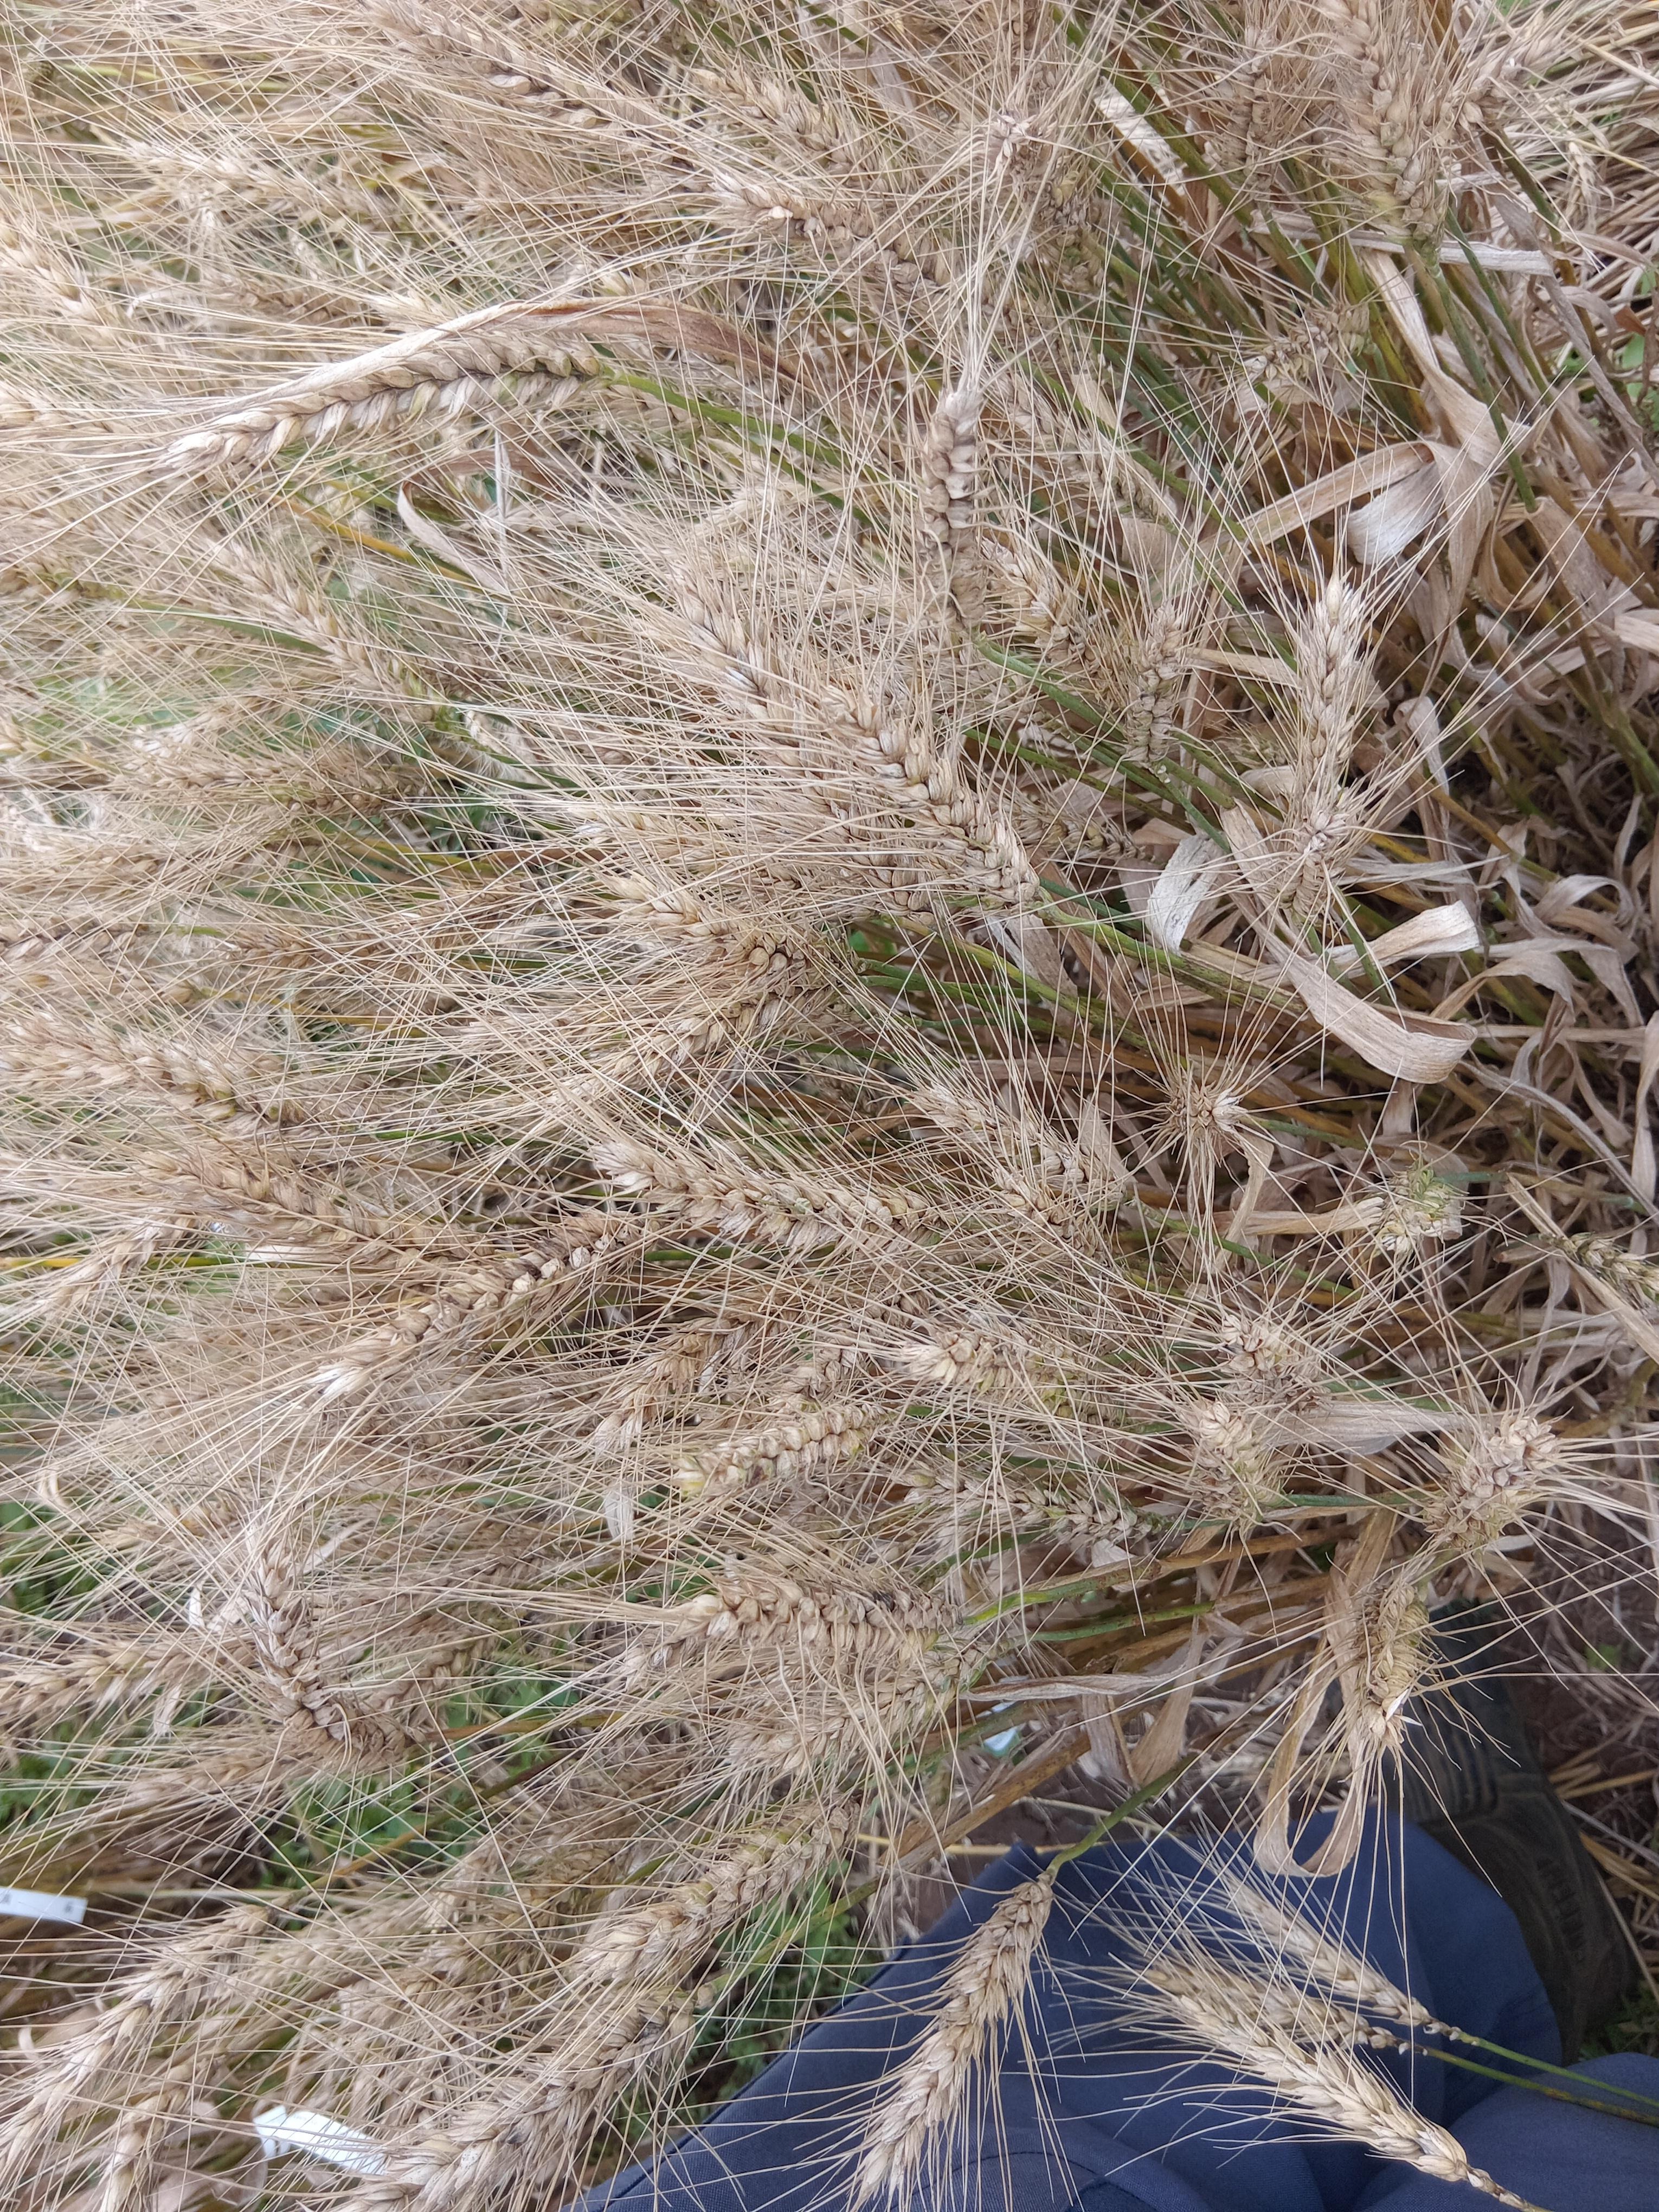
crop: wheat
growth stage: maturity
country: Kenya
